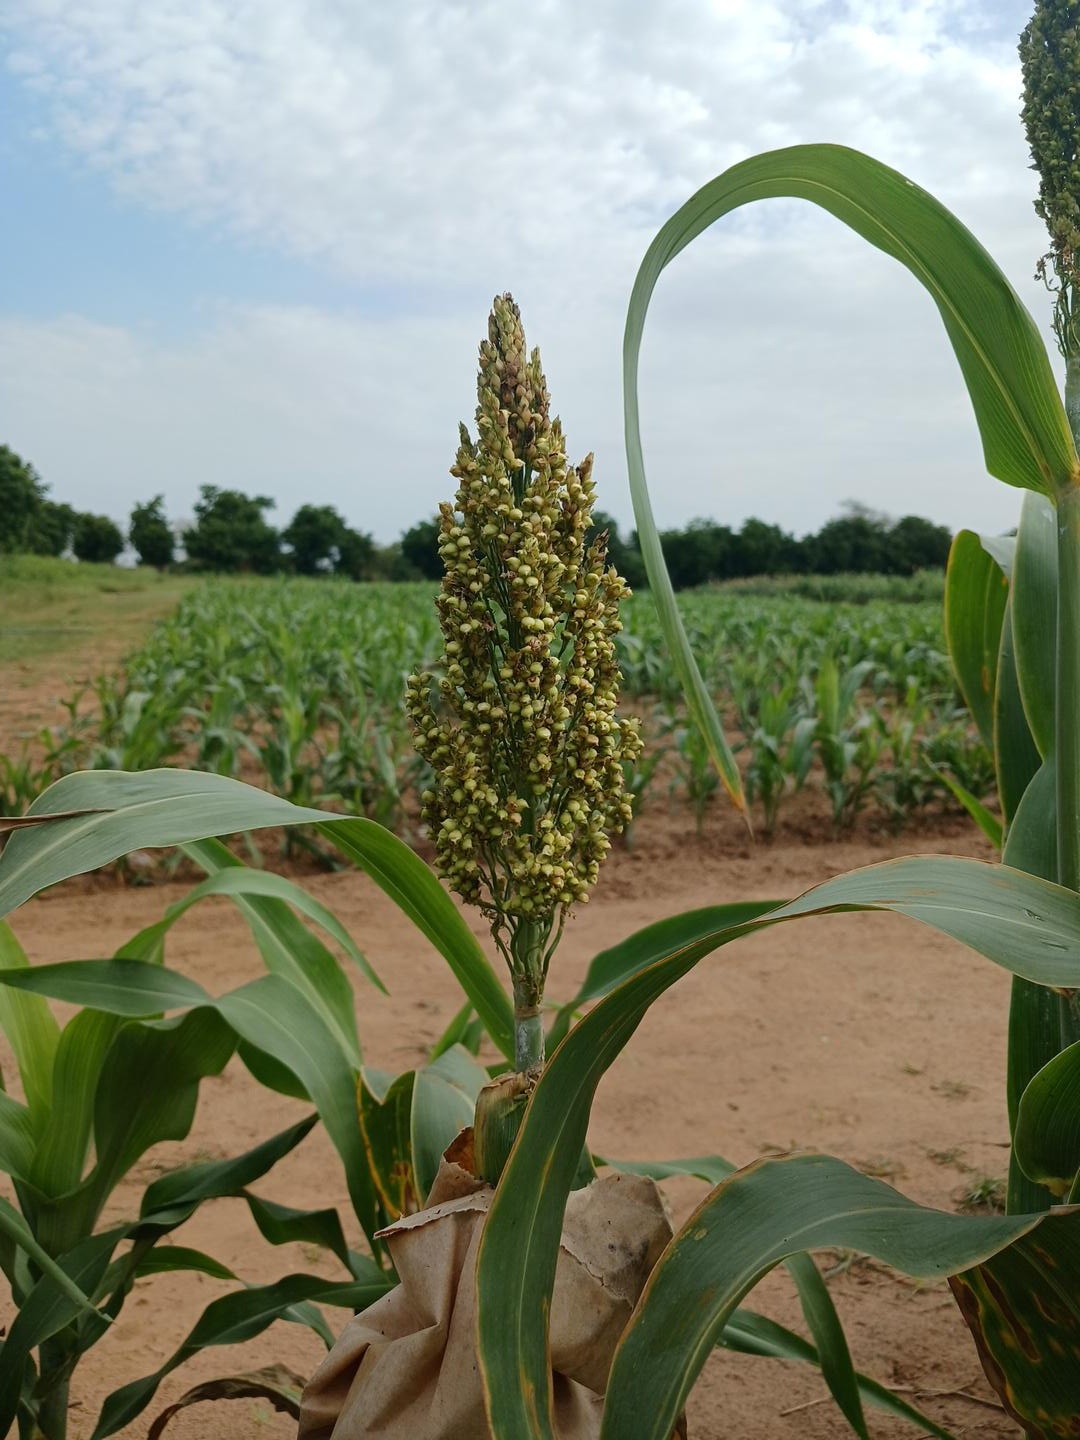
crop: sorghum
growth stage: filling grain
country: Senegal
